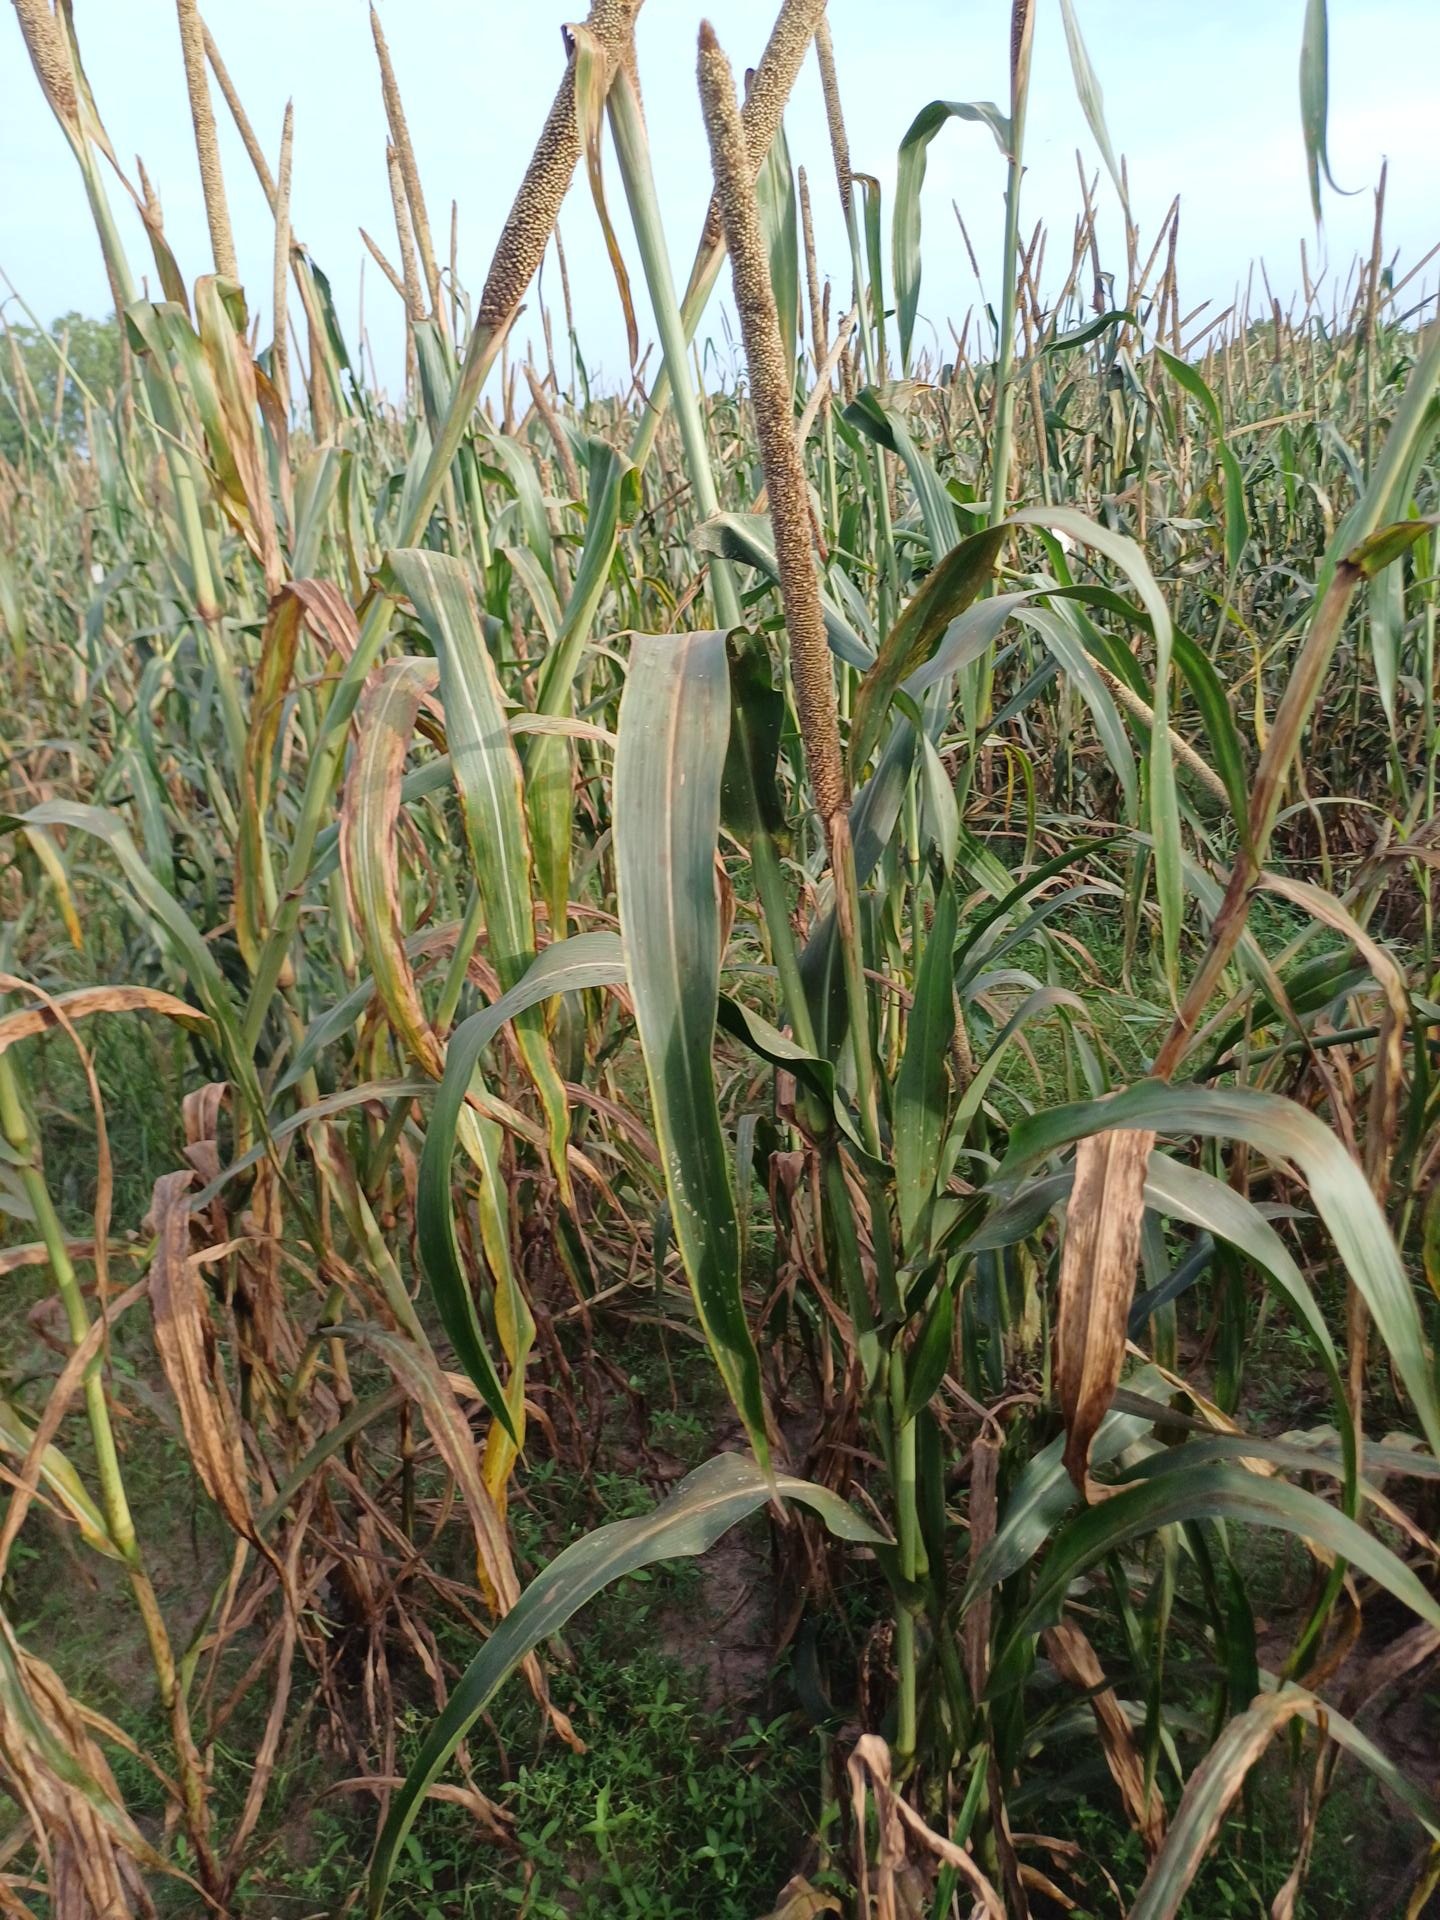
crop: pearl millet
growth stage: filling grain
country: Senegal
